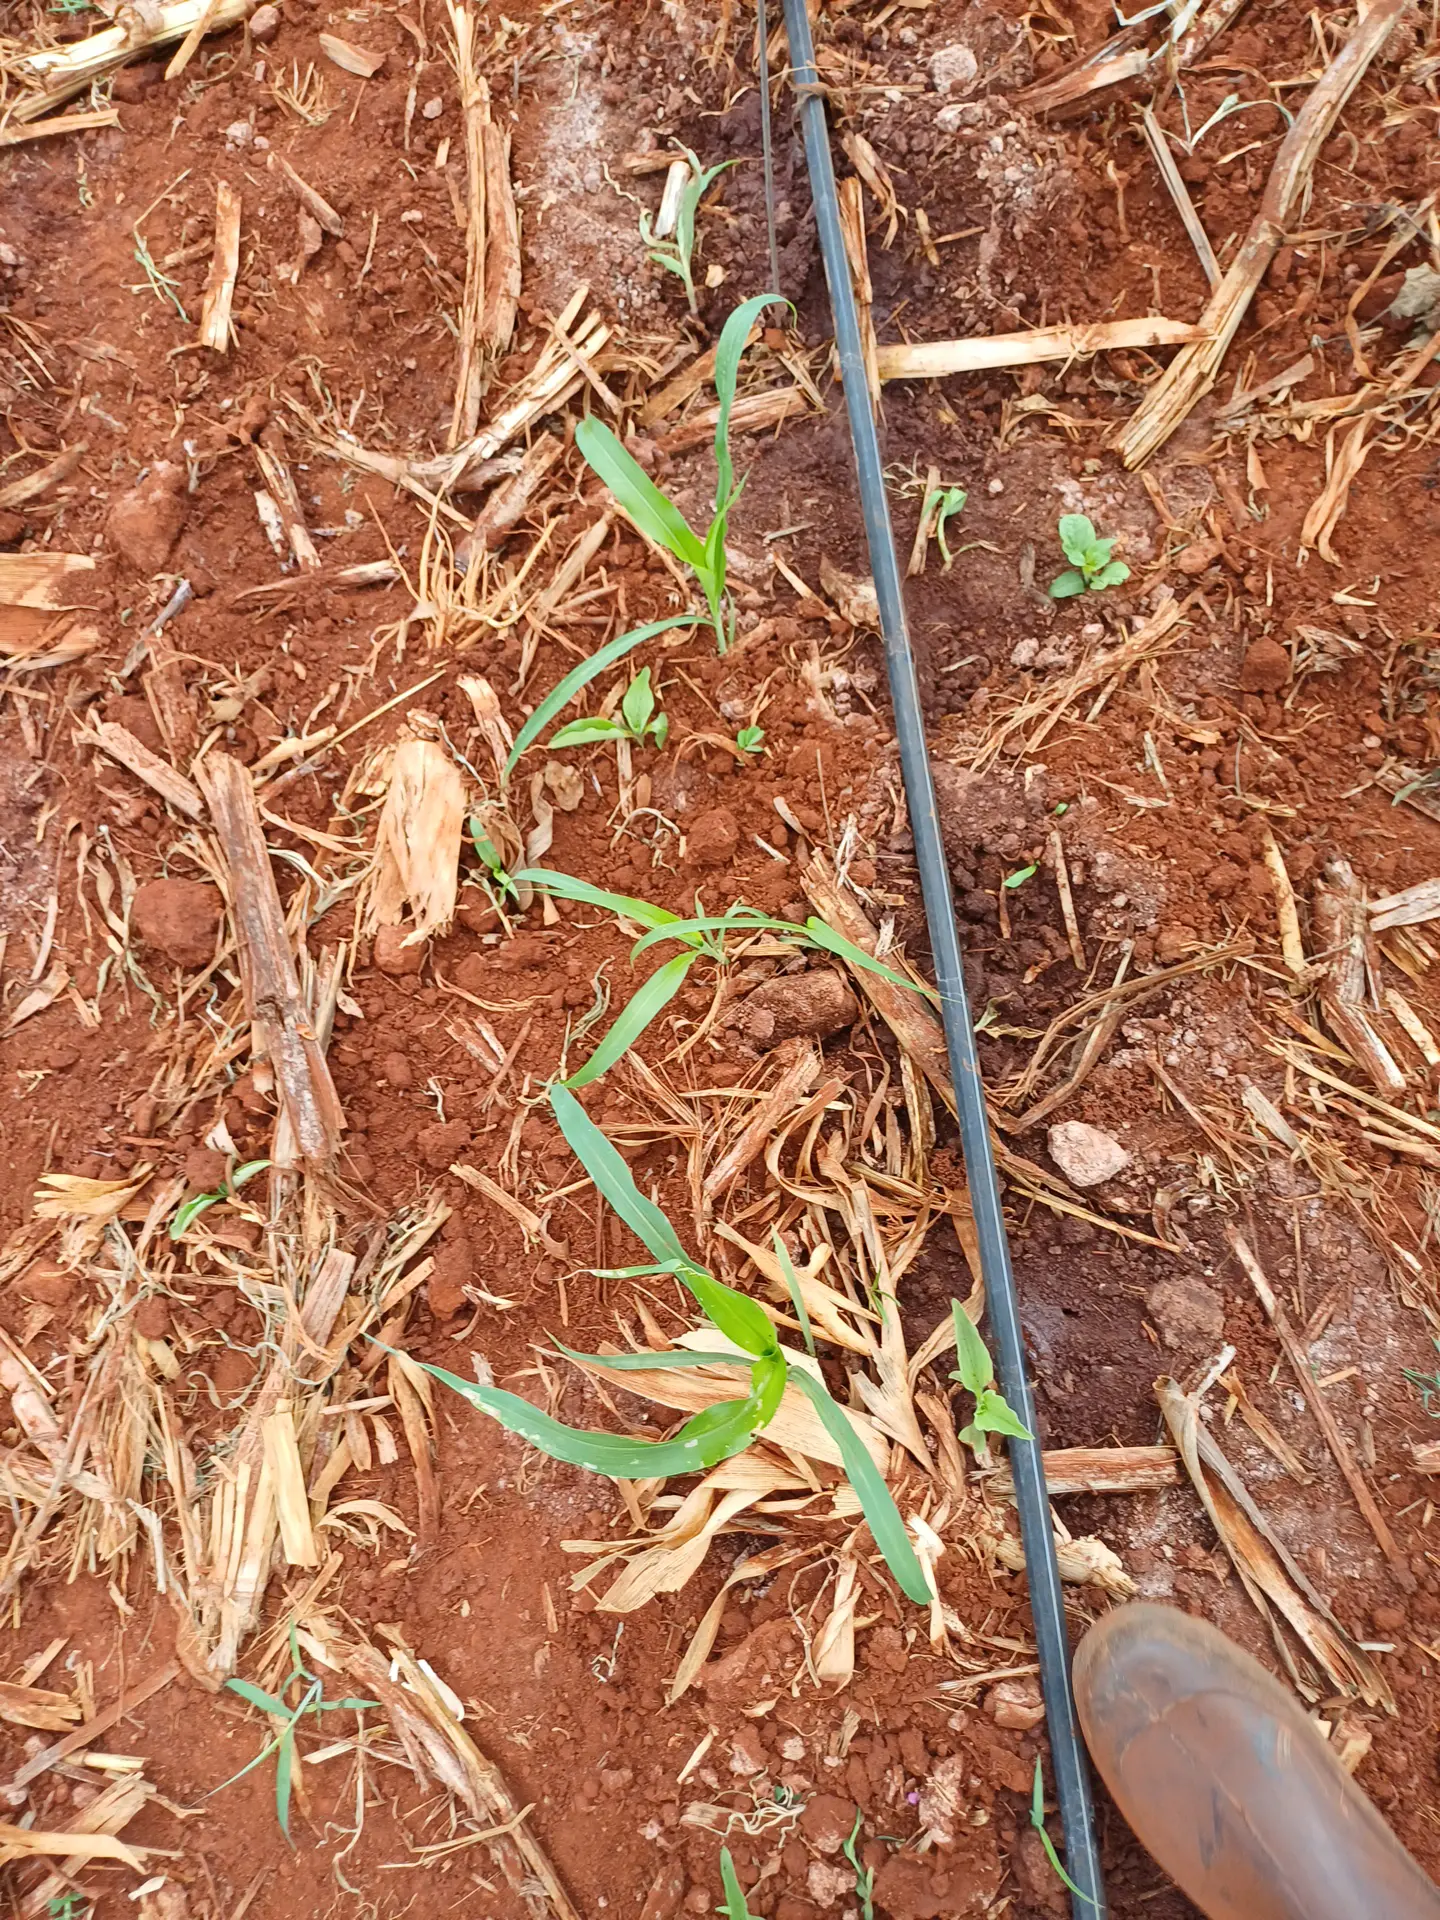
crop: sorghum
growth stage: vegetative
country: Kenya
